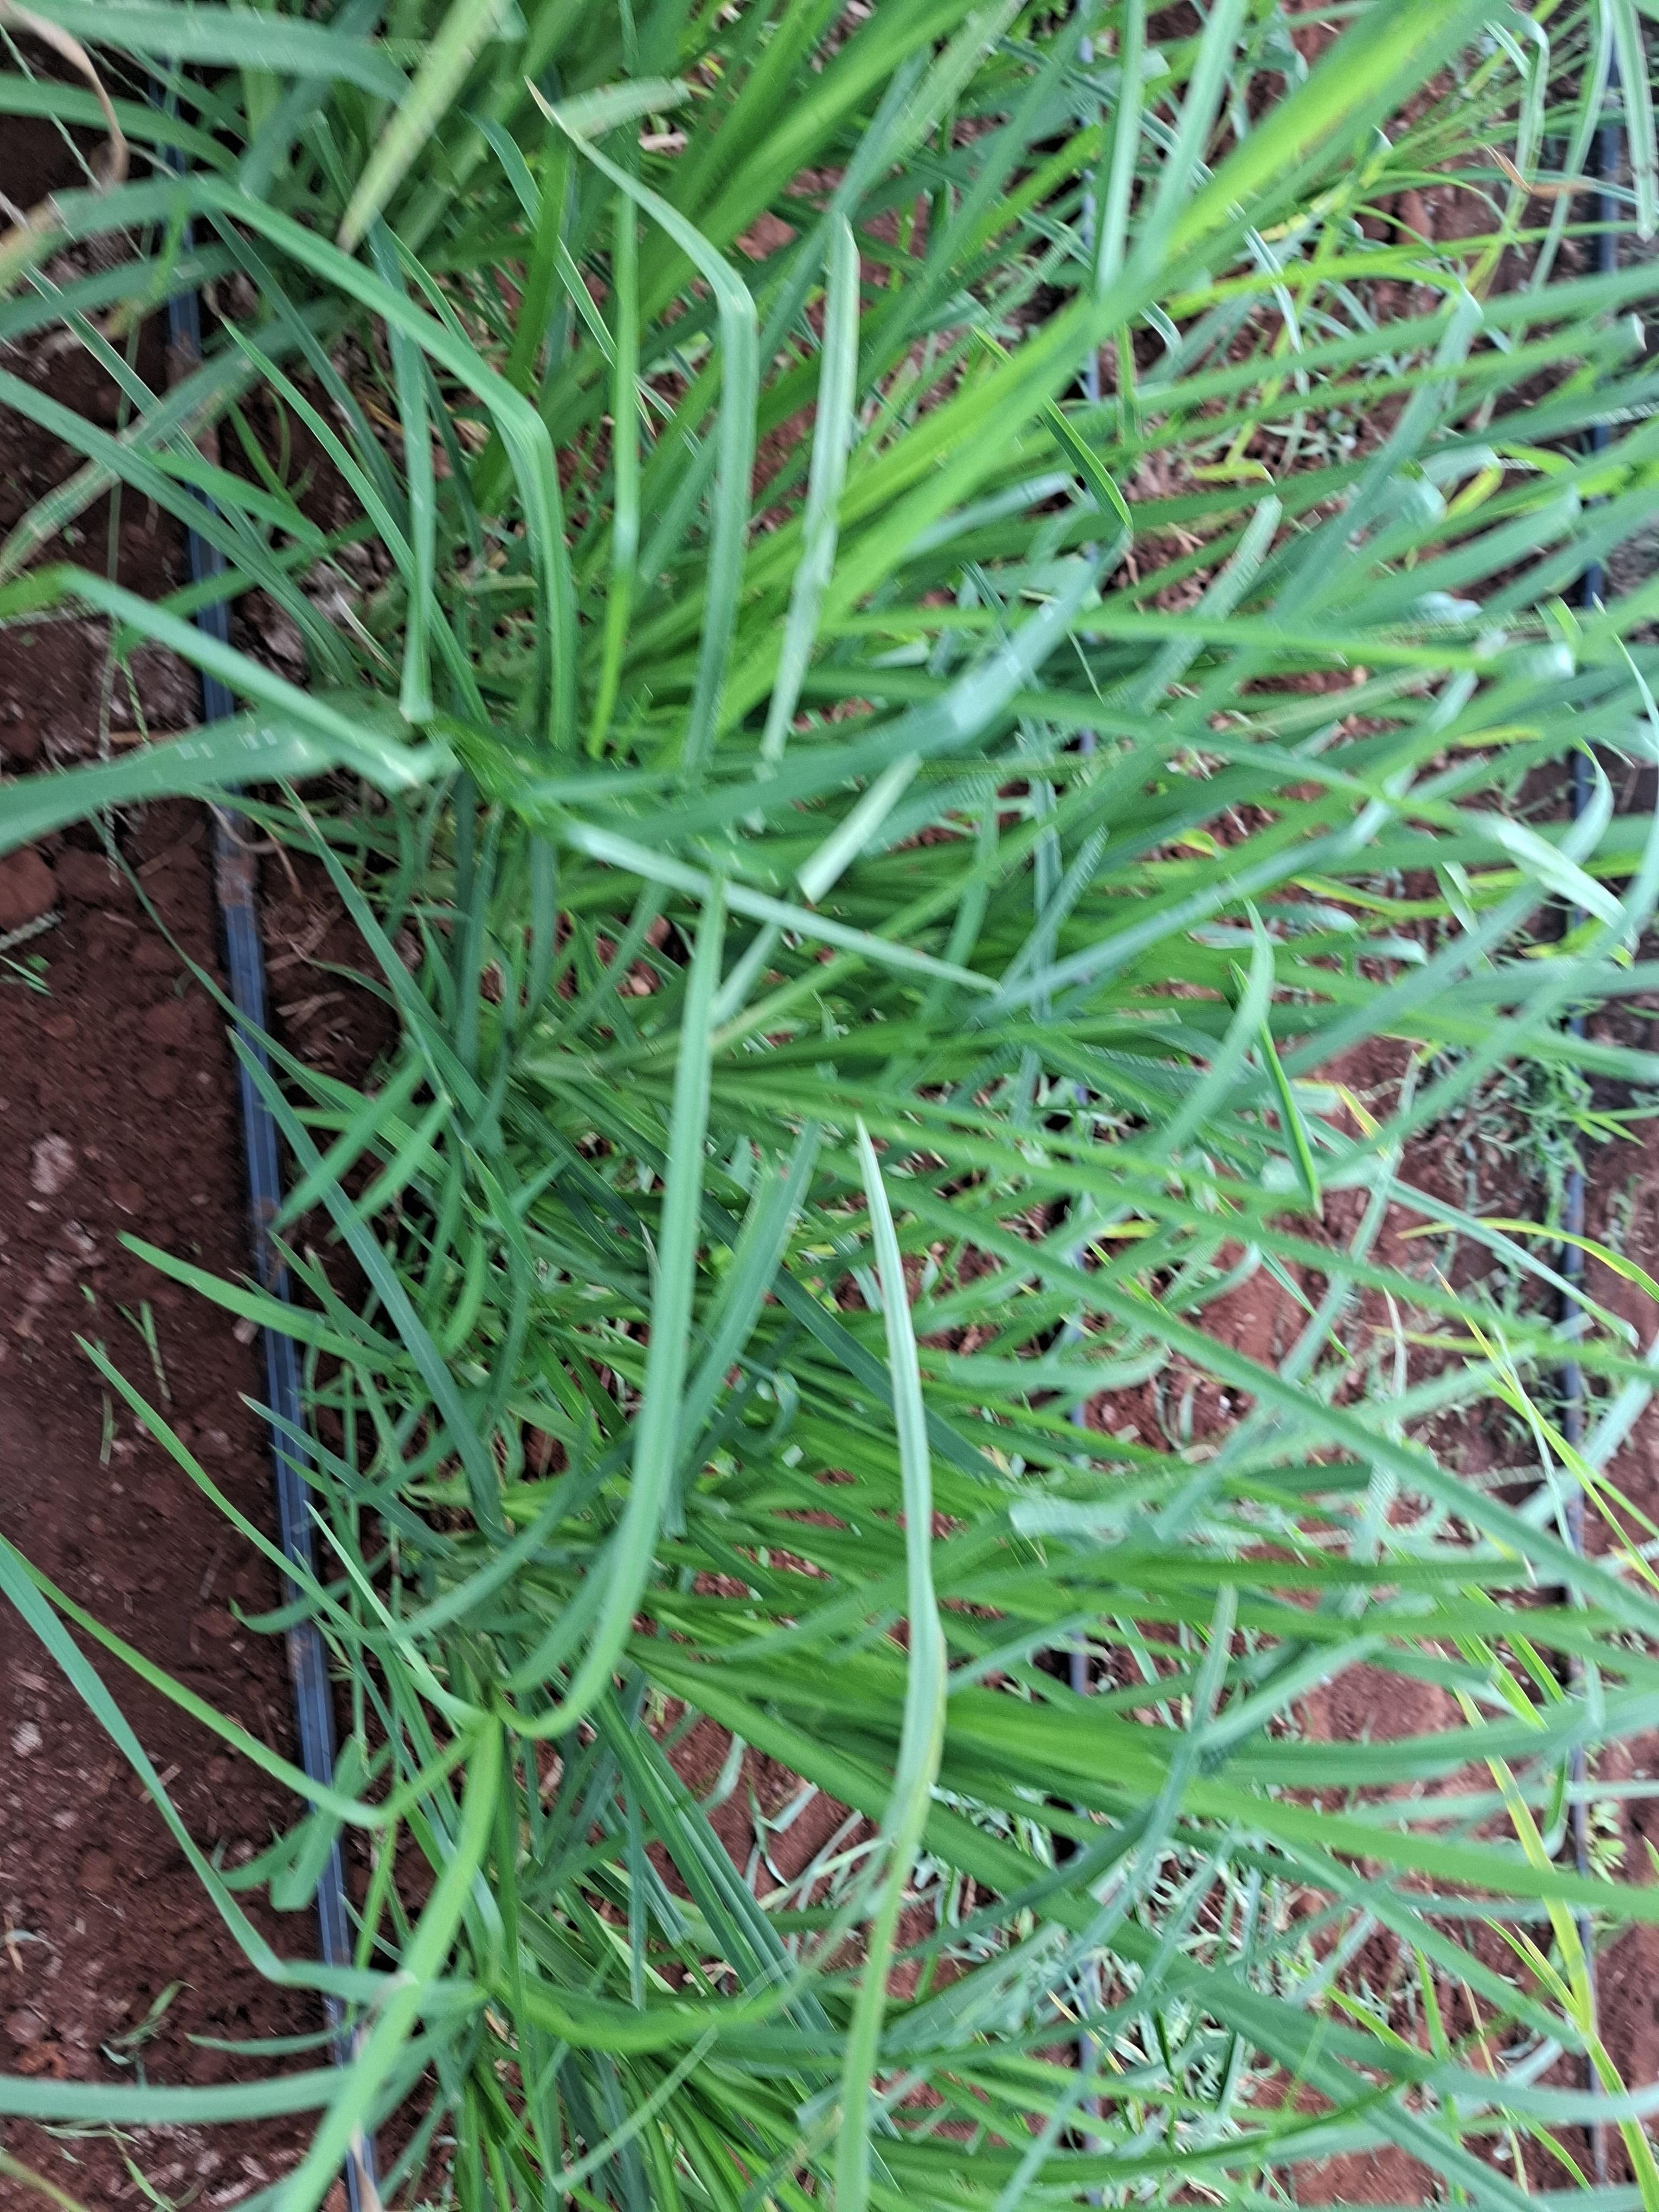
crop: finger millet
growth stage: vegetative
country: Kenya
